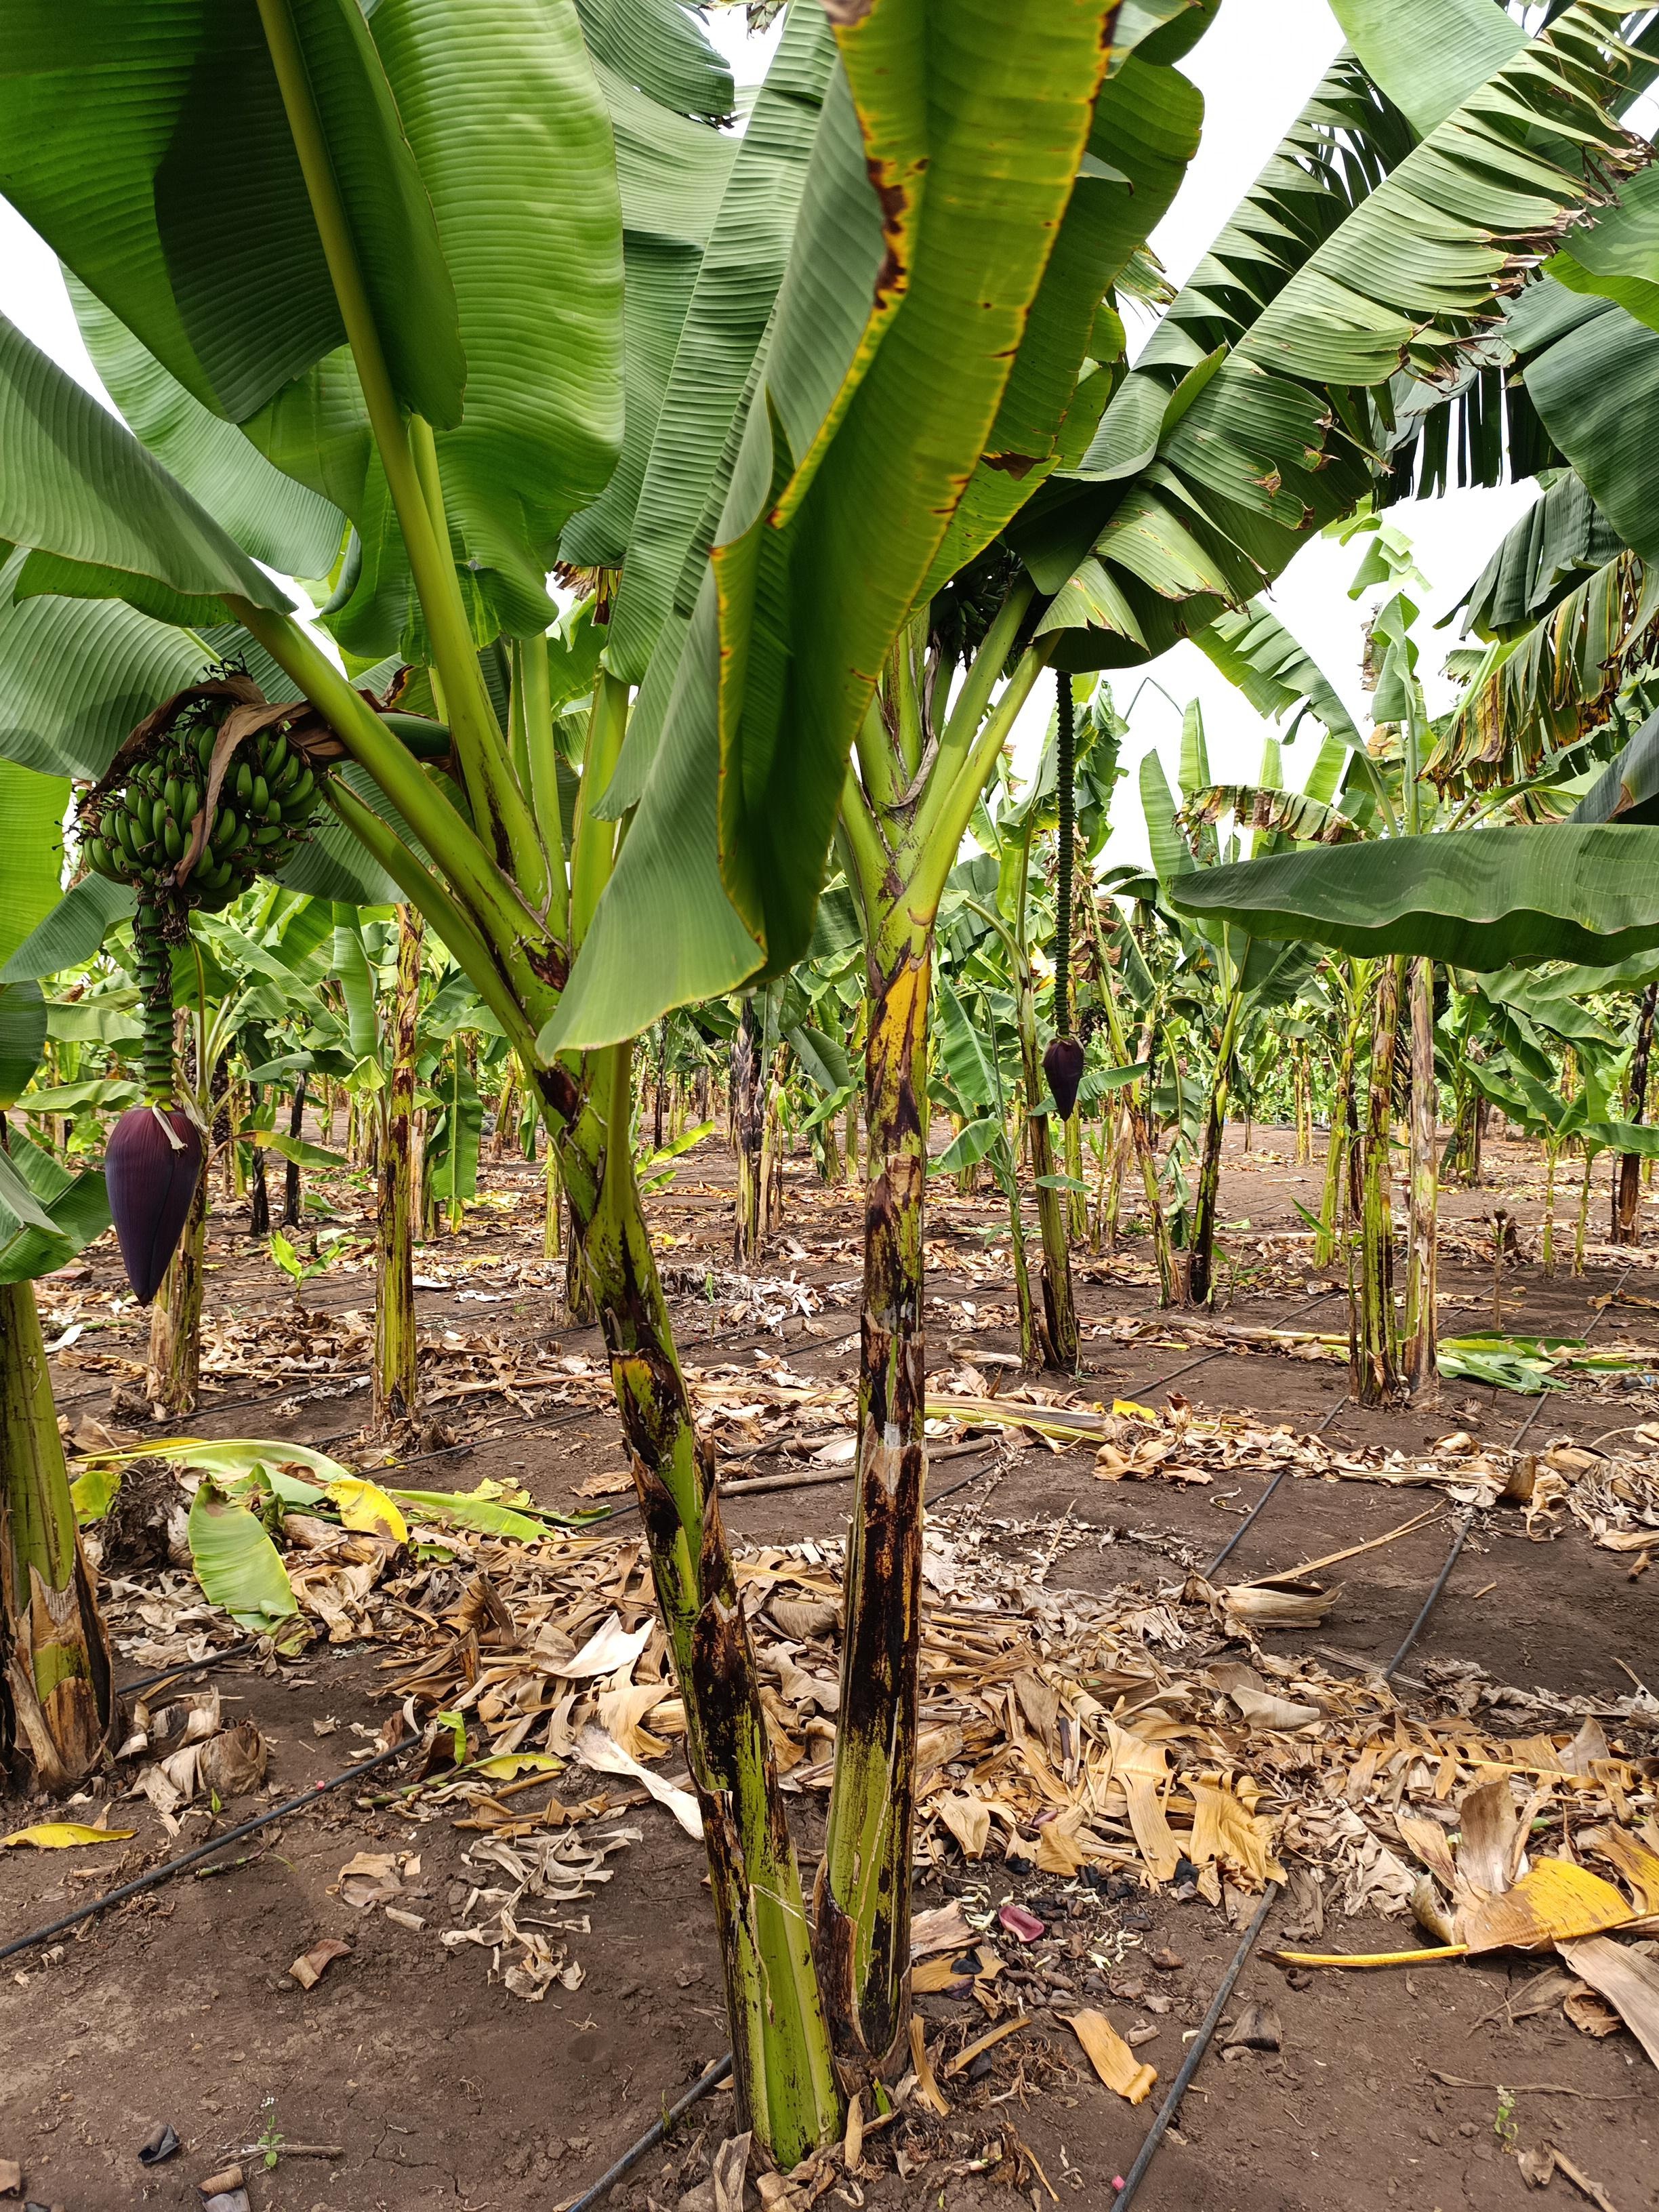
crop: banana
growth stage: development fruit
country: Tanzania
